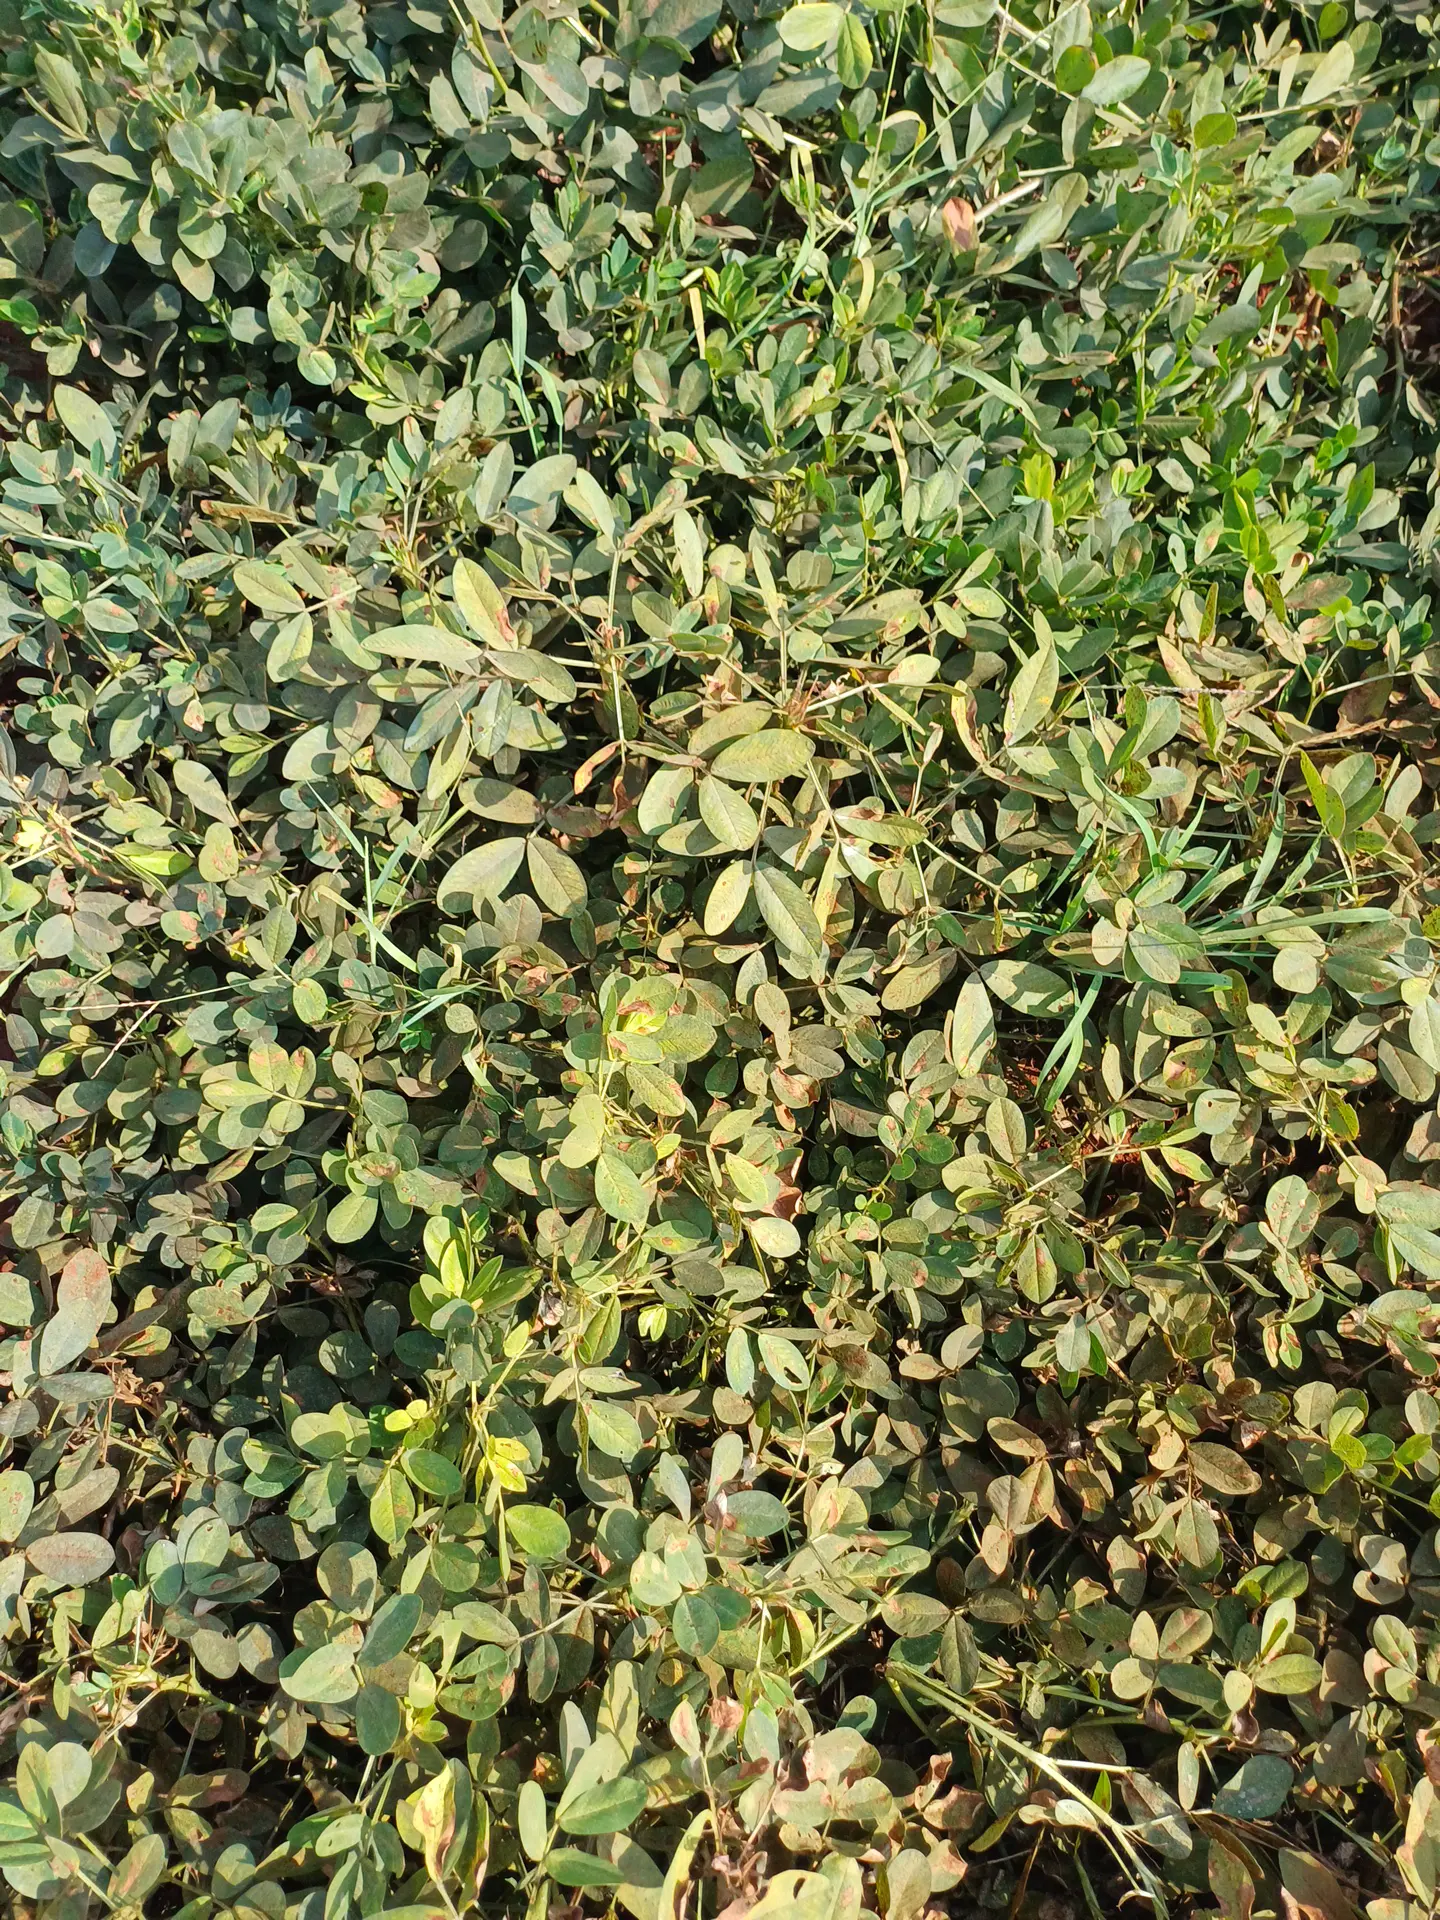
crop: groundnut
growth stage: maturity
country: Kenya
